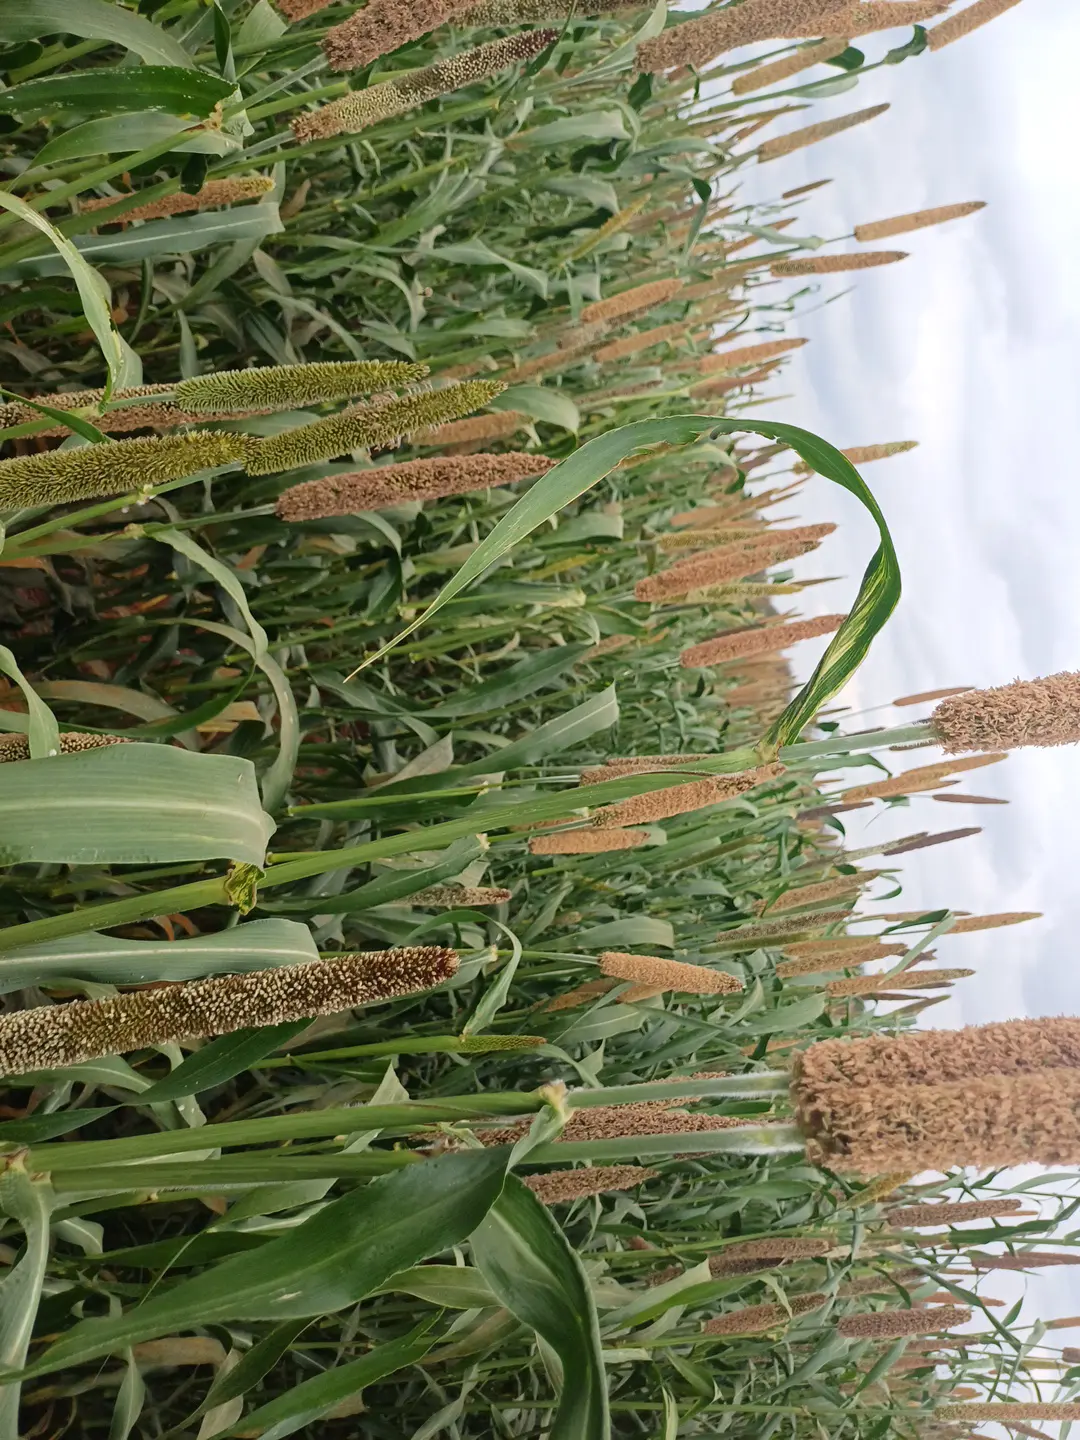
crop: pearl millet
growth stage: filling grain
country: Kenya
